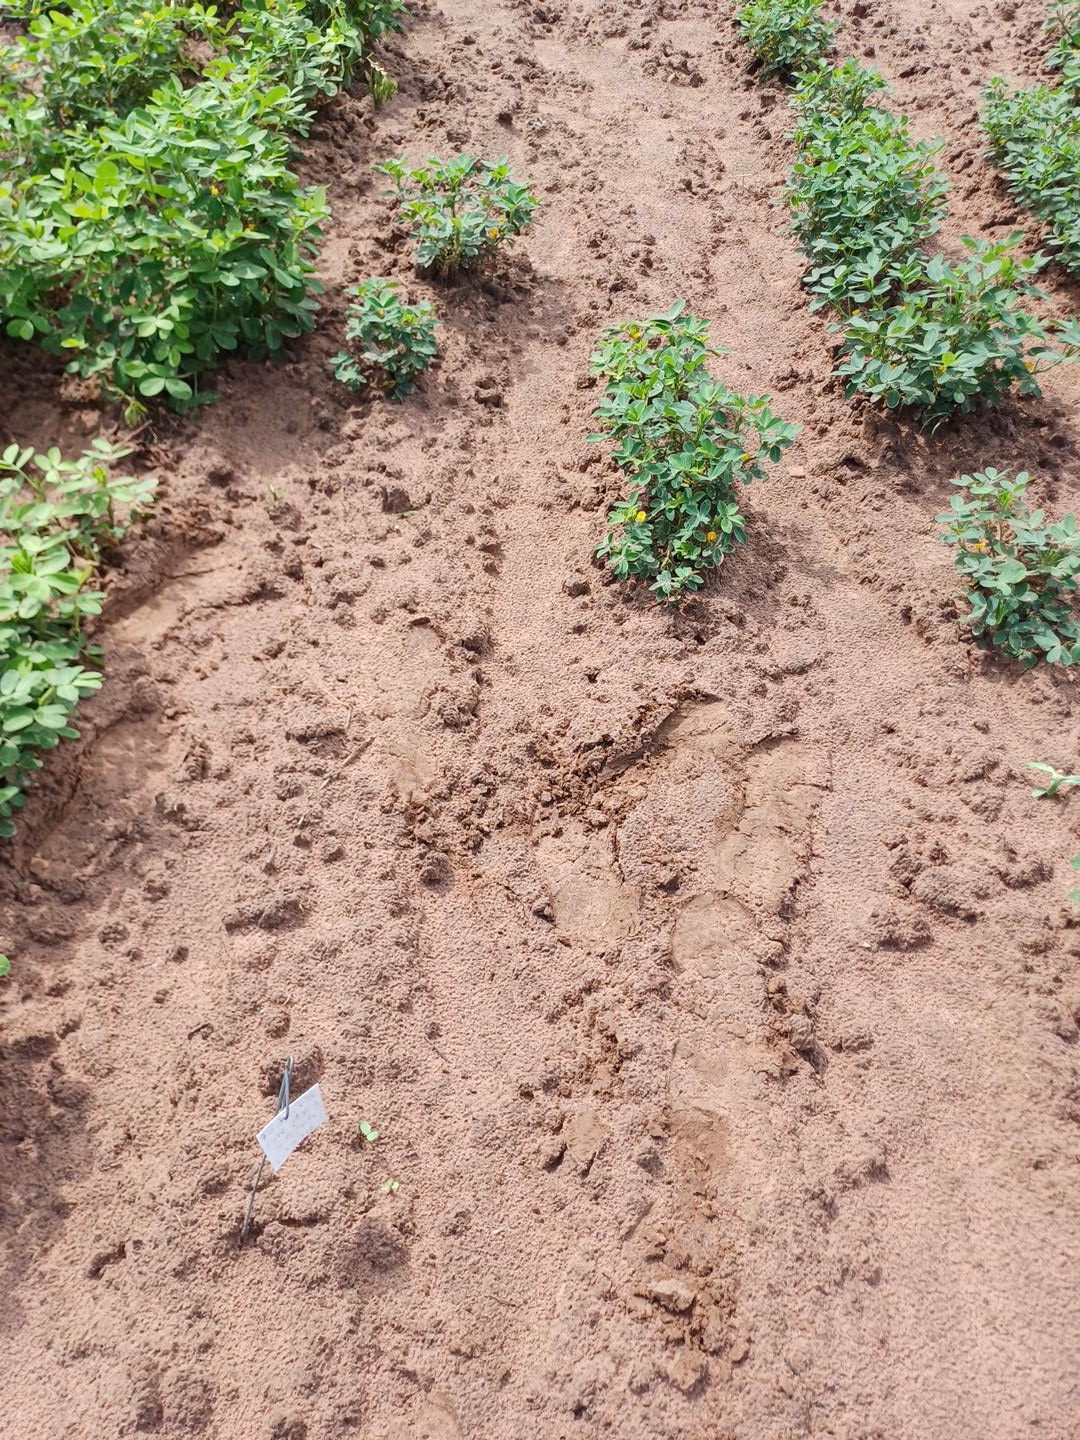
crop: groundnut
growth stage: flowering
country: Senegal
